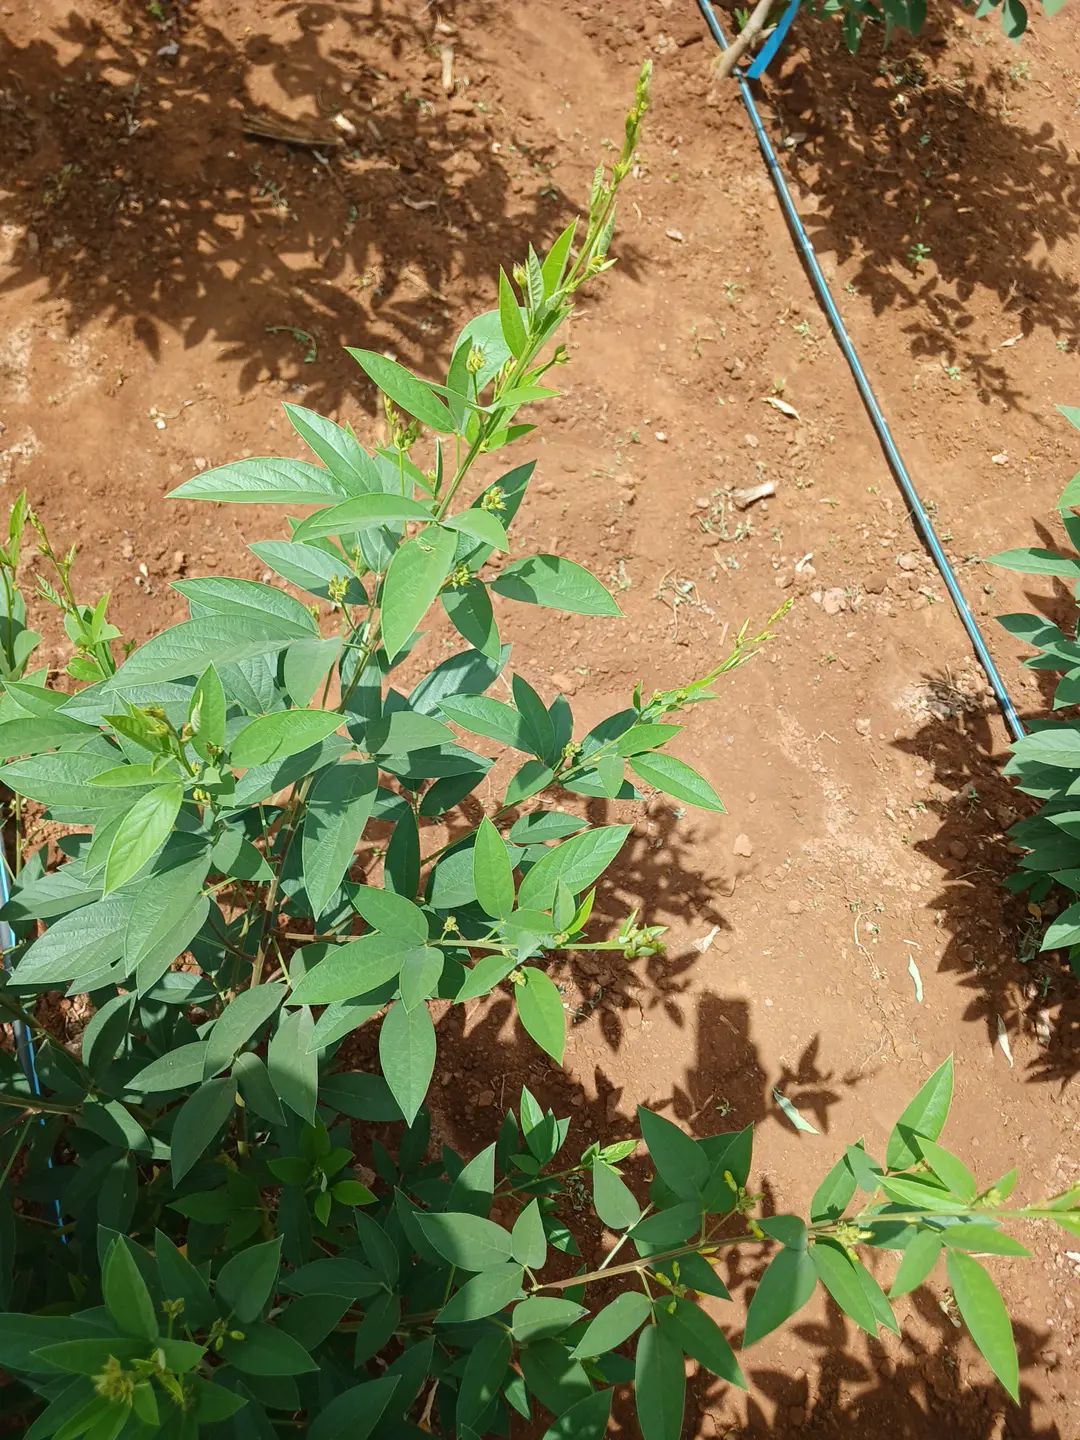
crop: pigeonpea
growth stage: vegetative
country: Kenya
